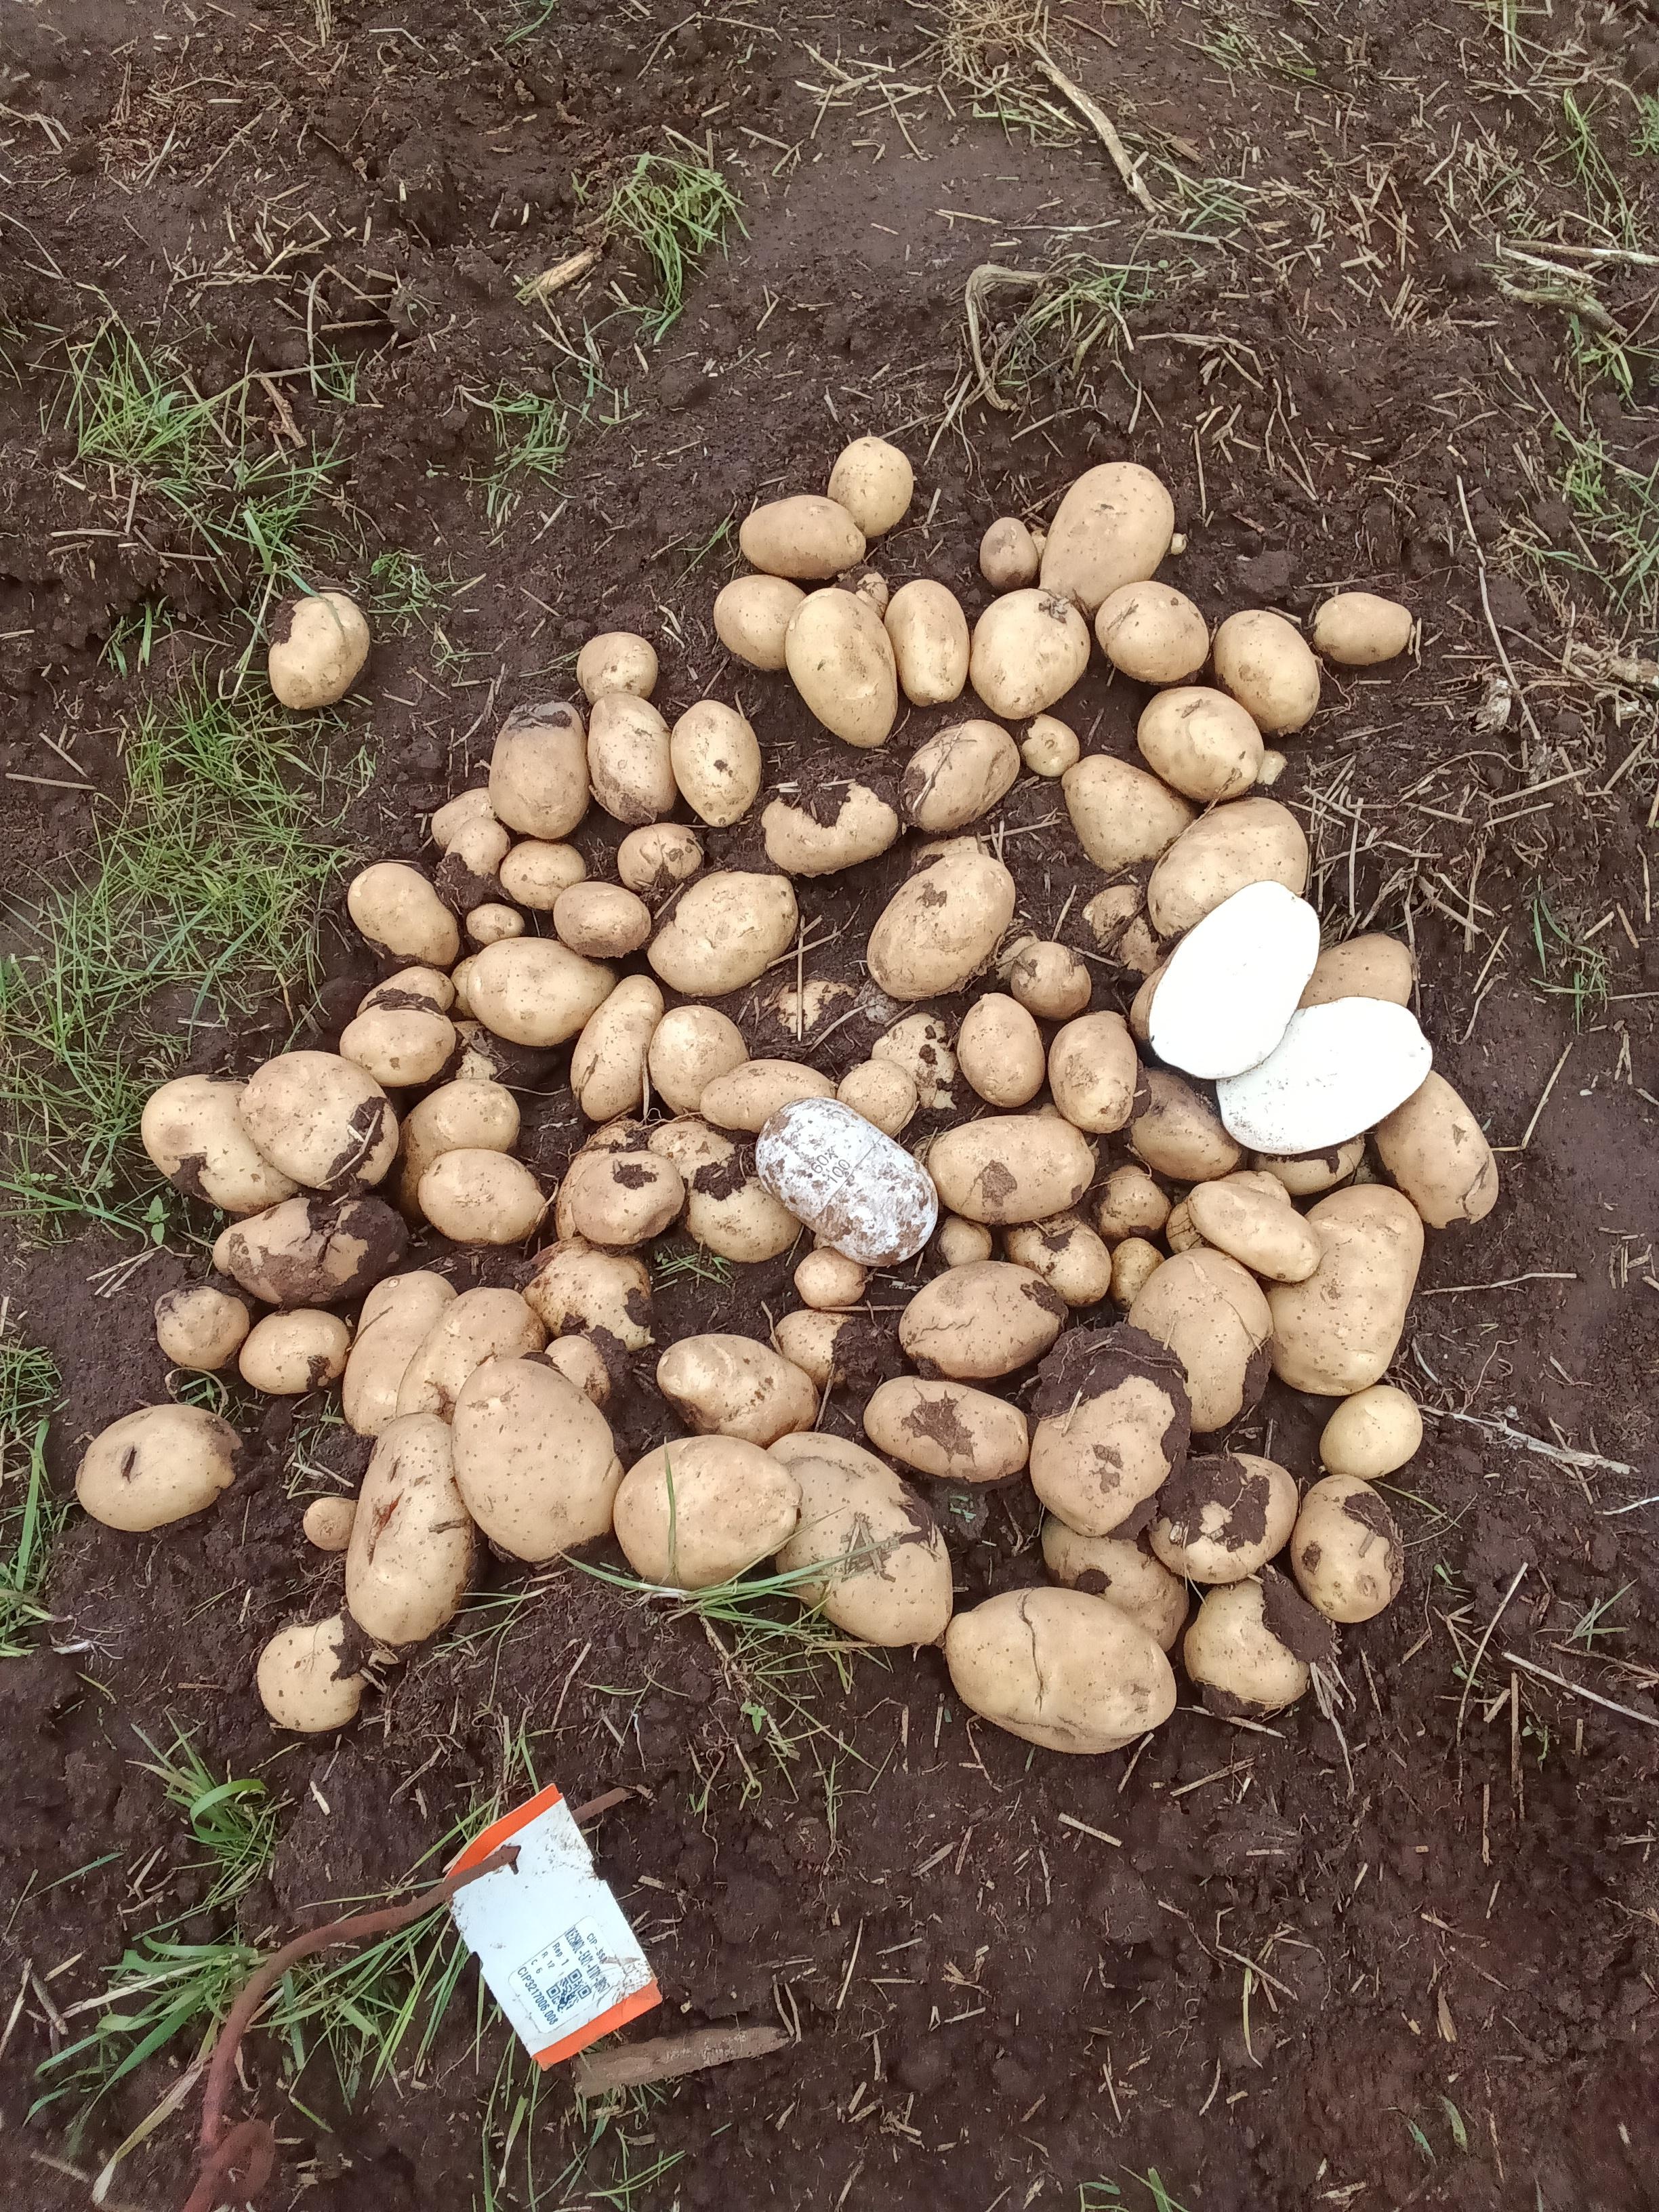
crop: potato
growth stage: harvest
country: Kenya
